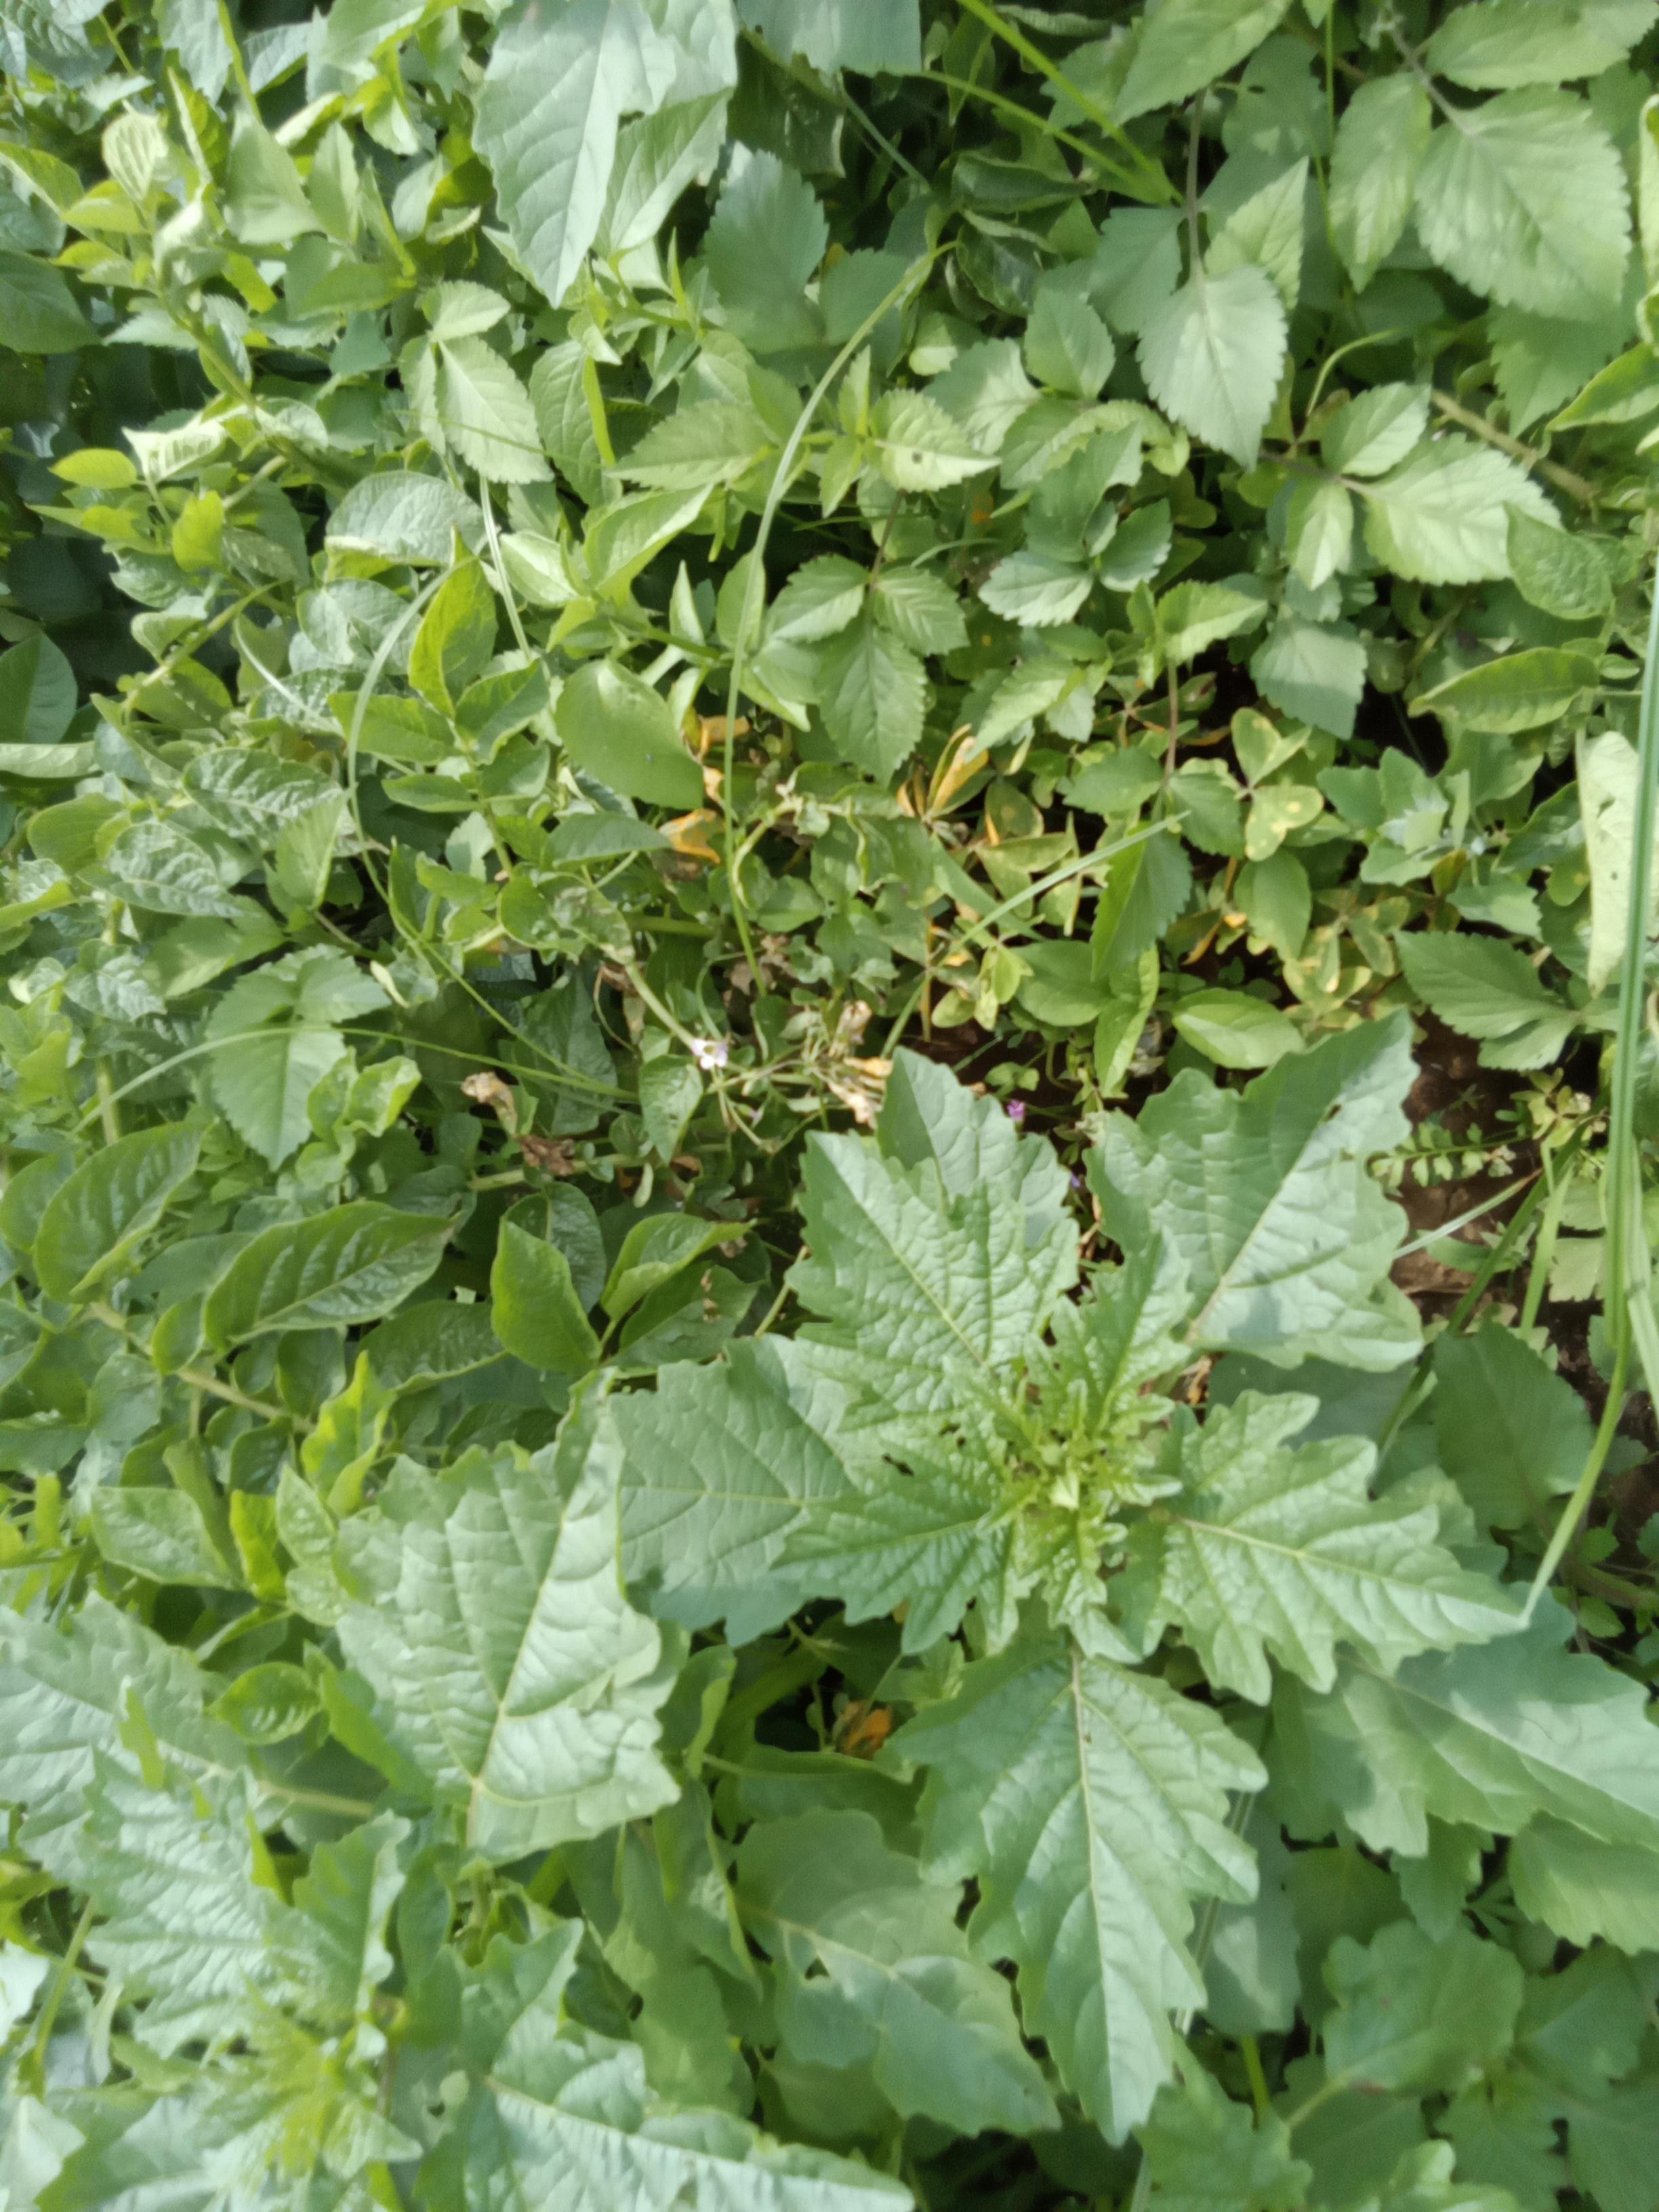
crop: potato
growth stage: vegetative
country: Kenya
